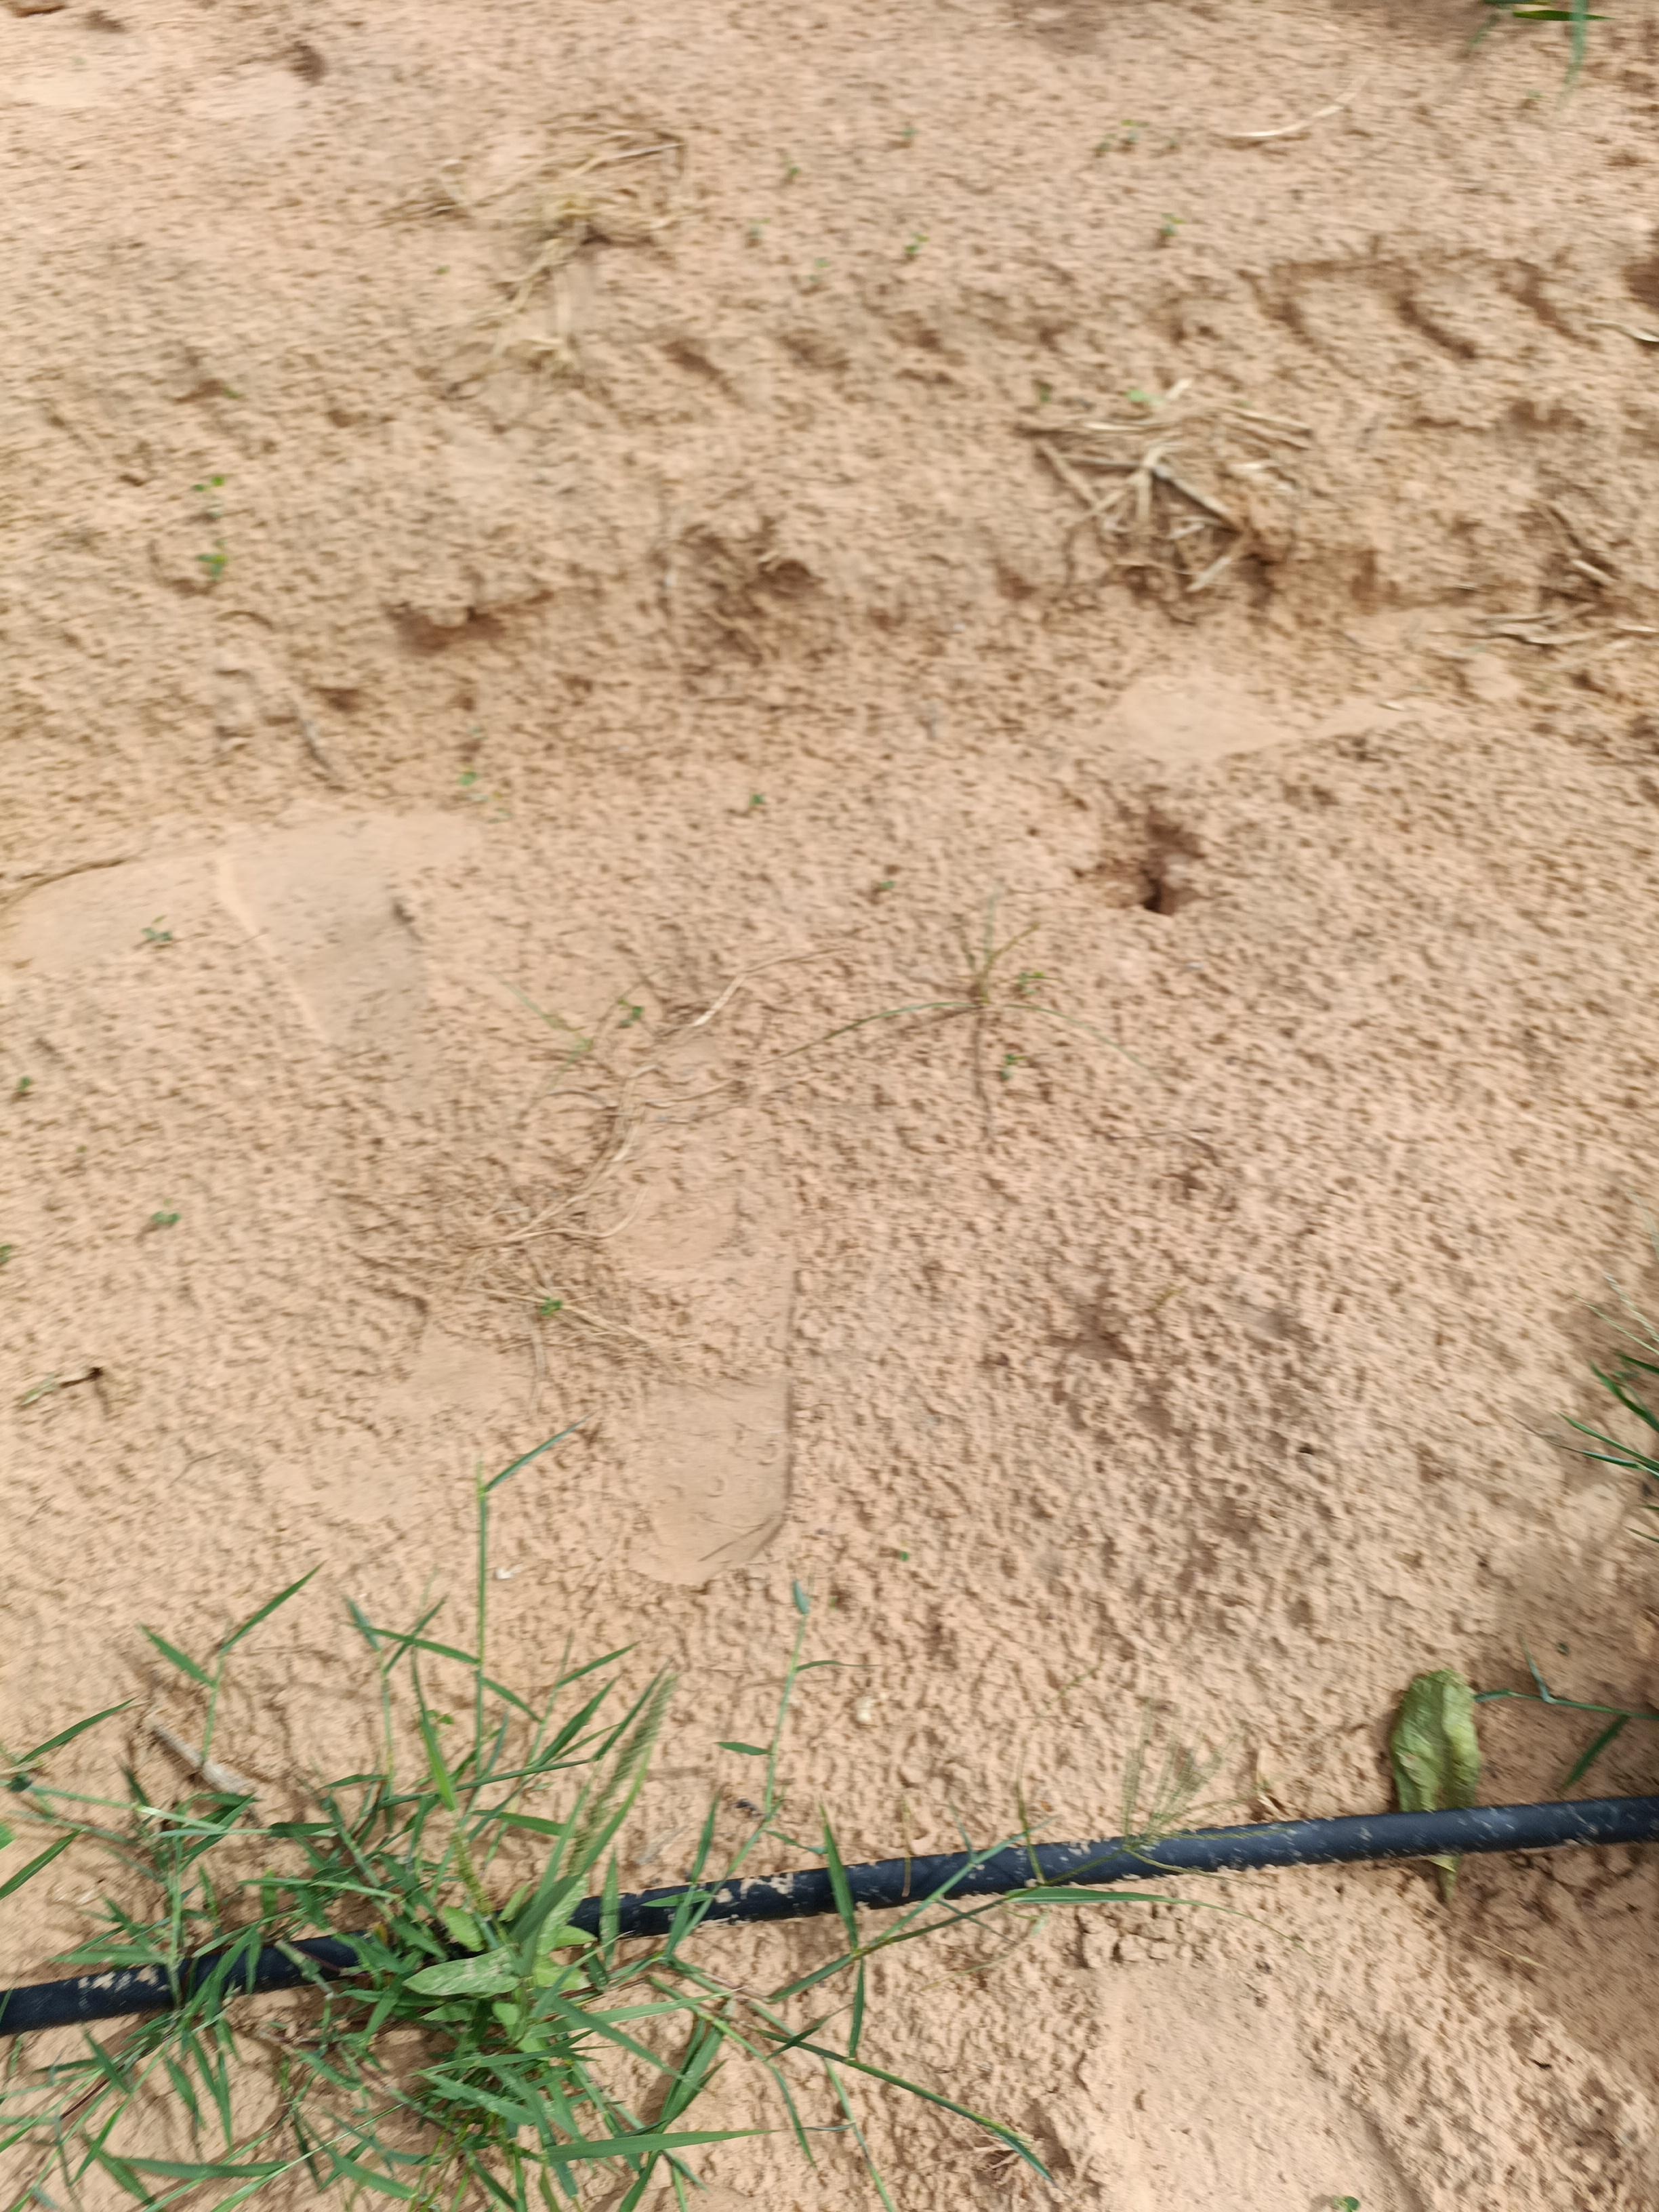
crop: cowpea
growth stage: development pod
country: Nigeria
